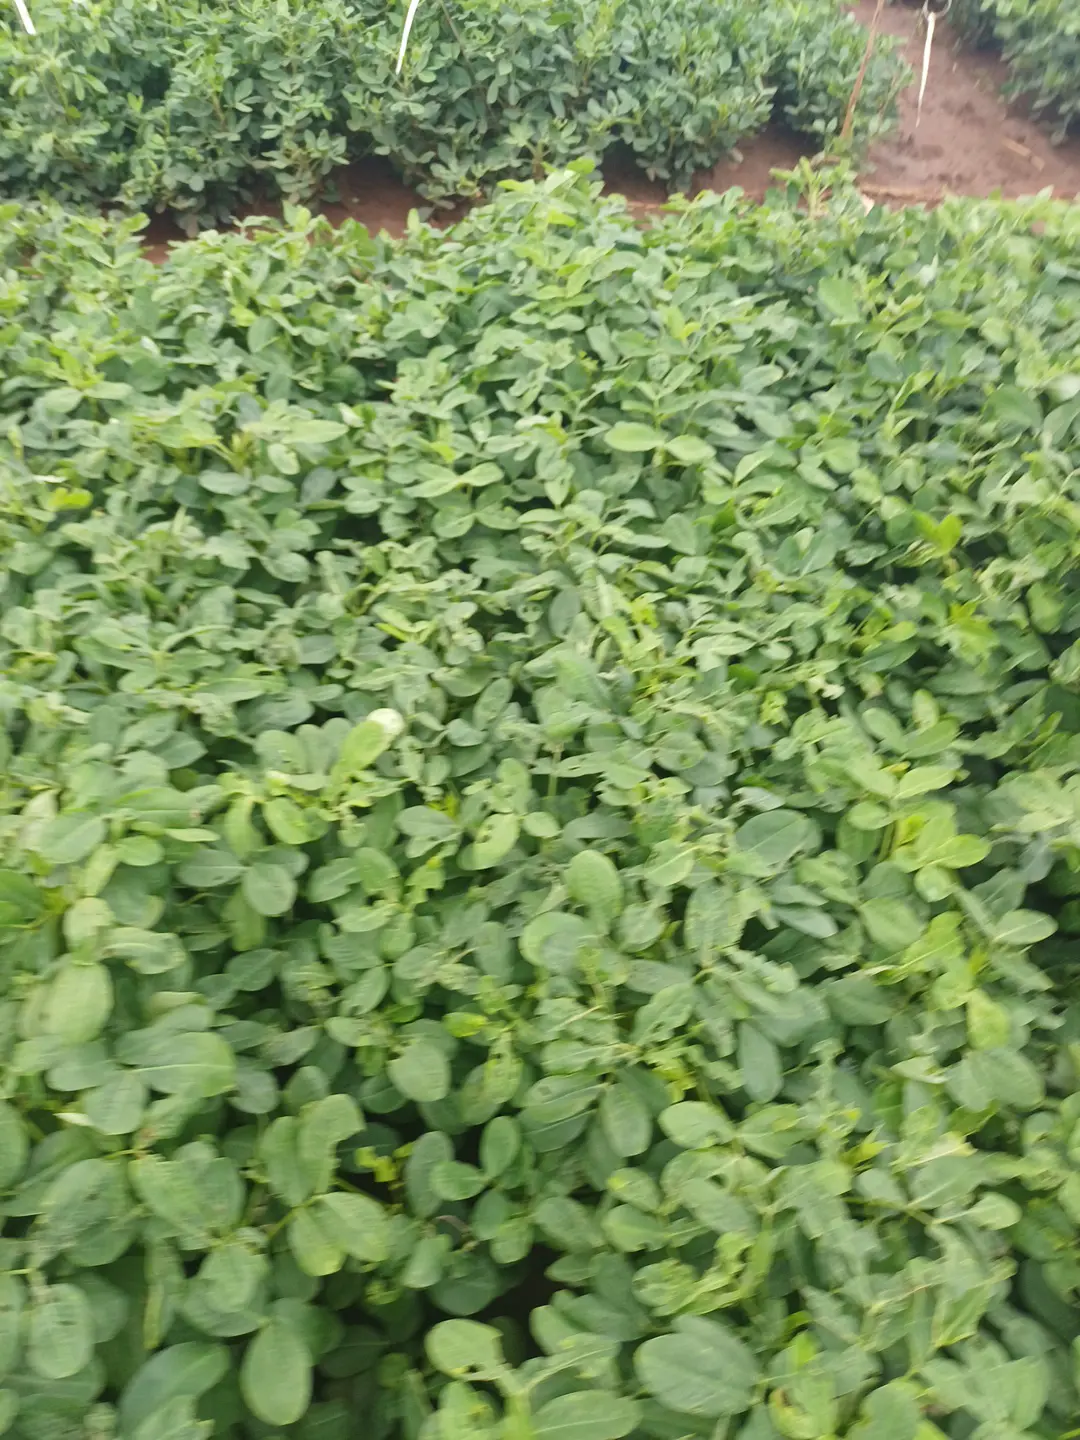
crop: groundnut
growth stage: pegging
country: Kenya
